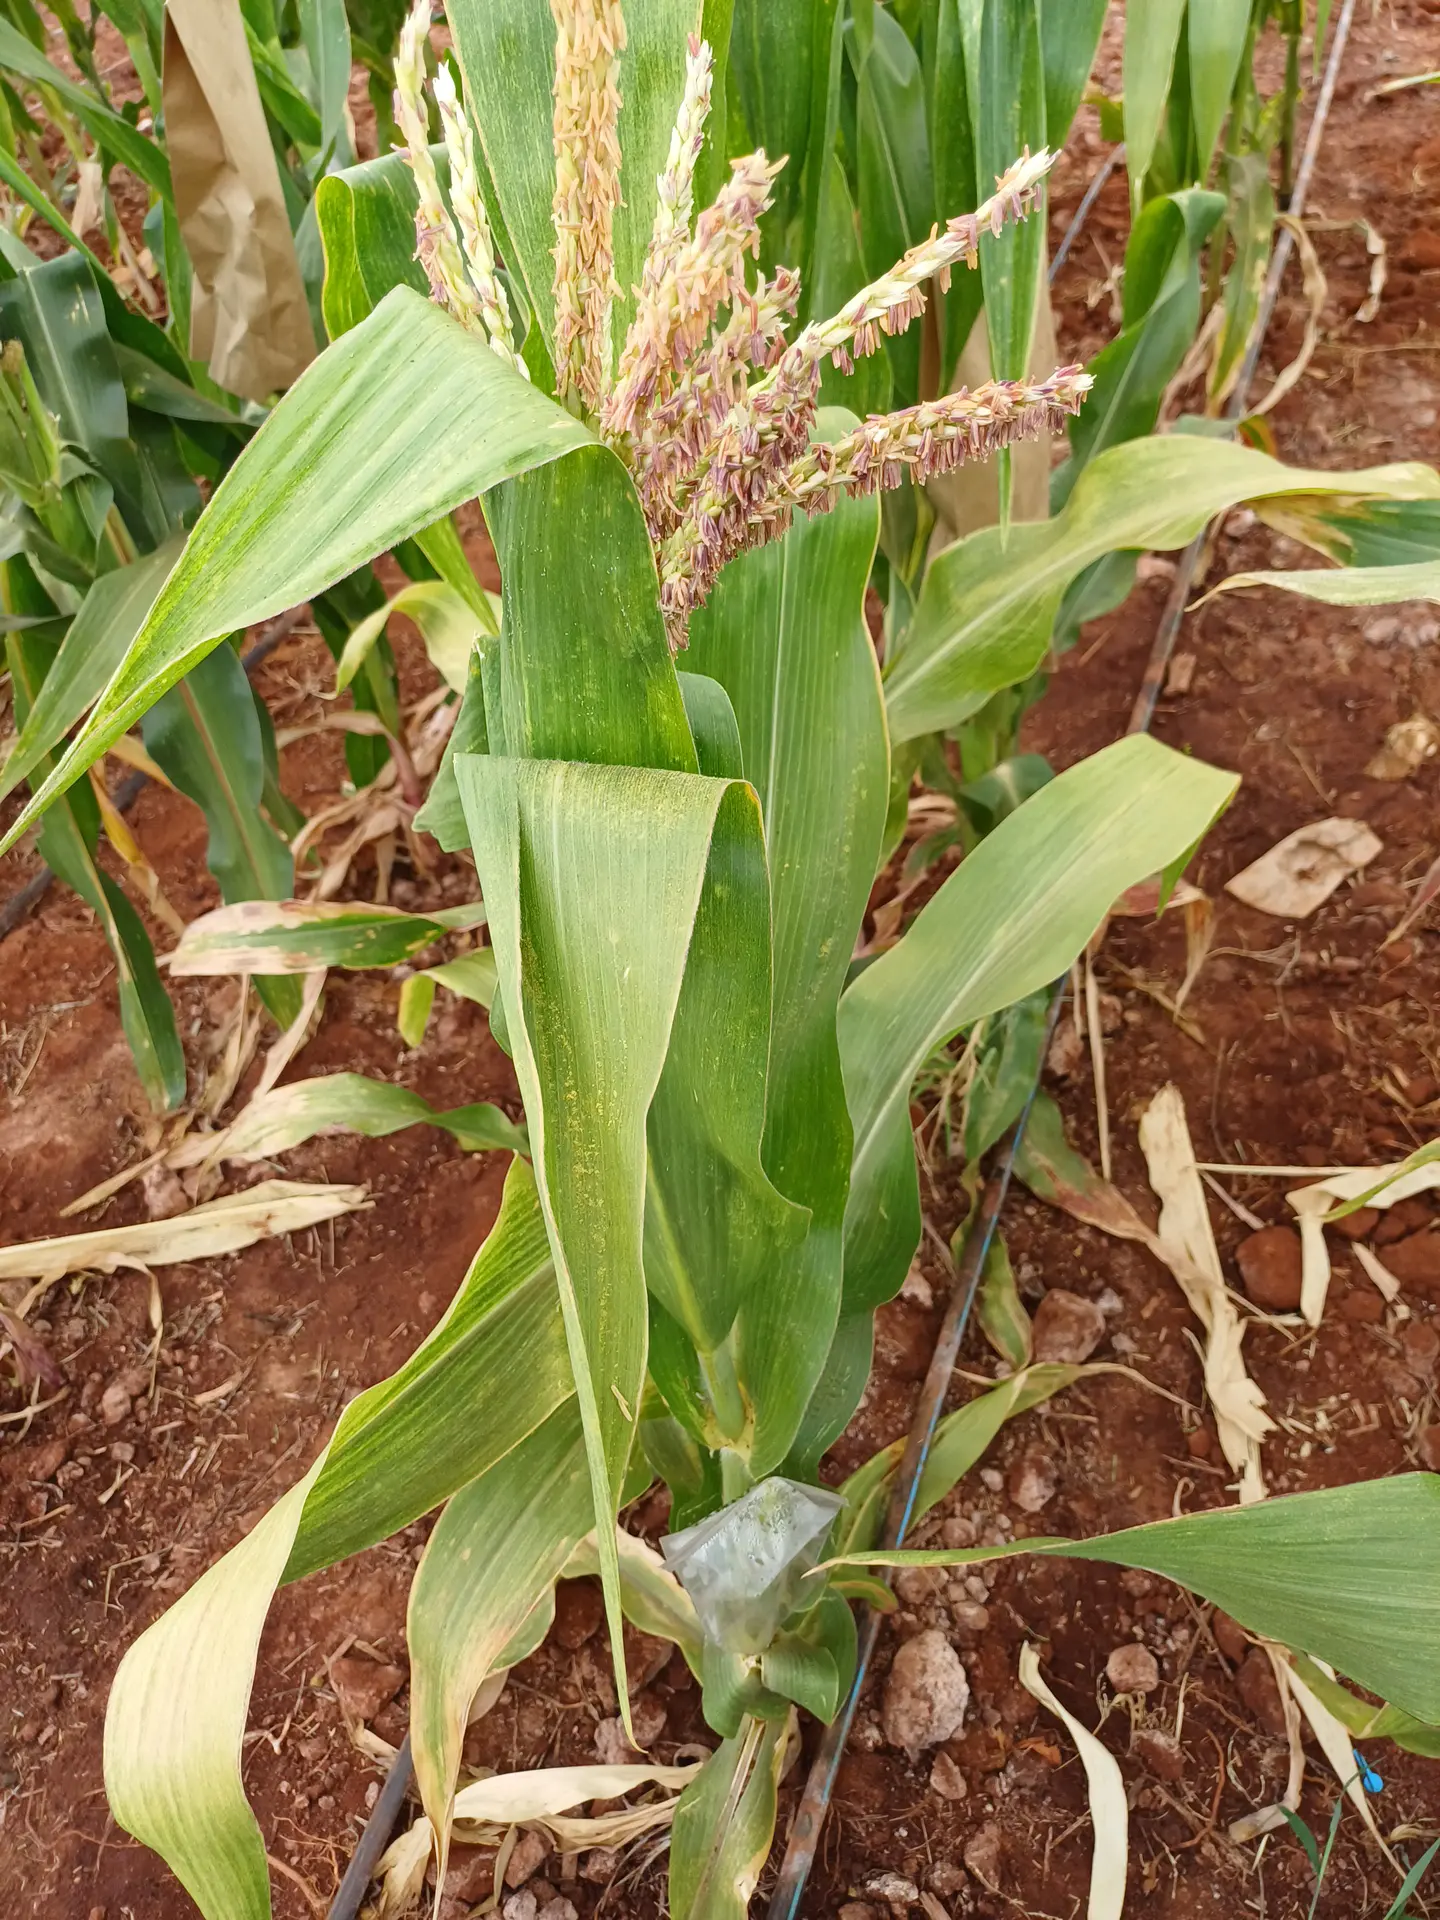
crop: maize
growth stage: flowering
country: Kenya
